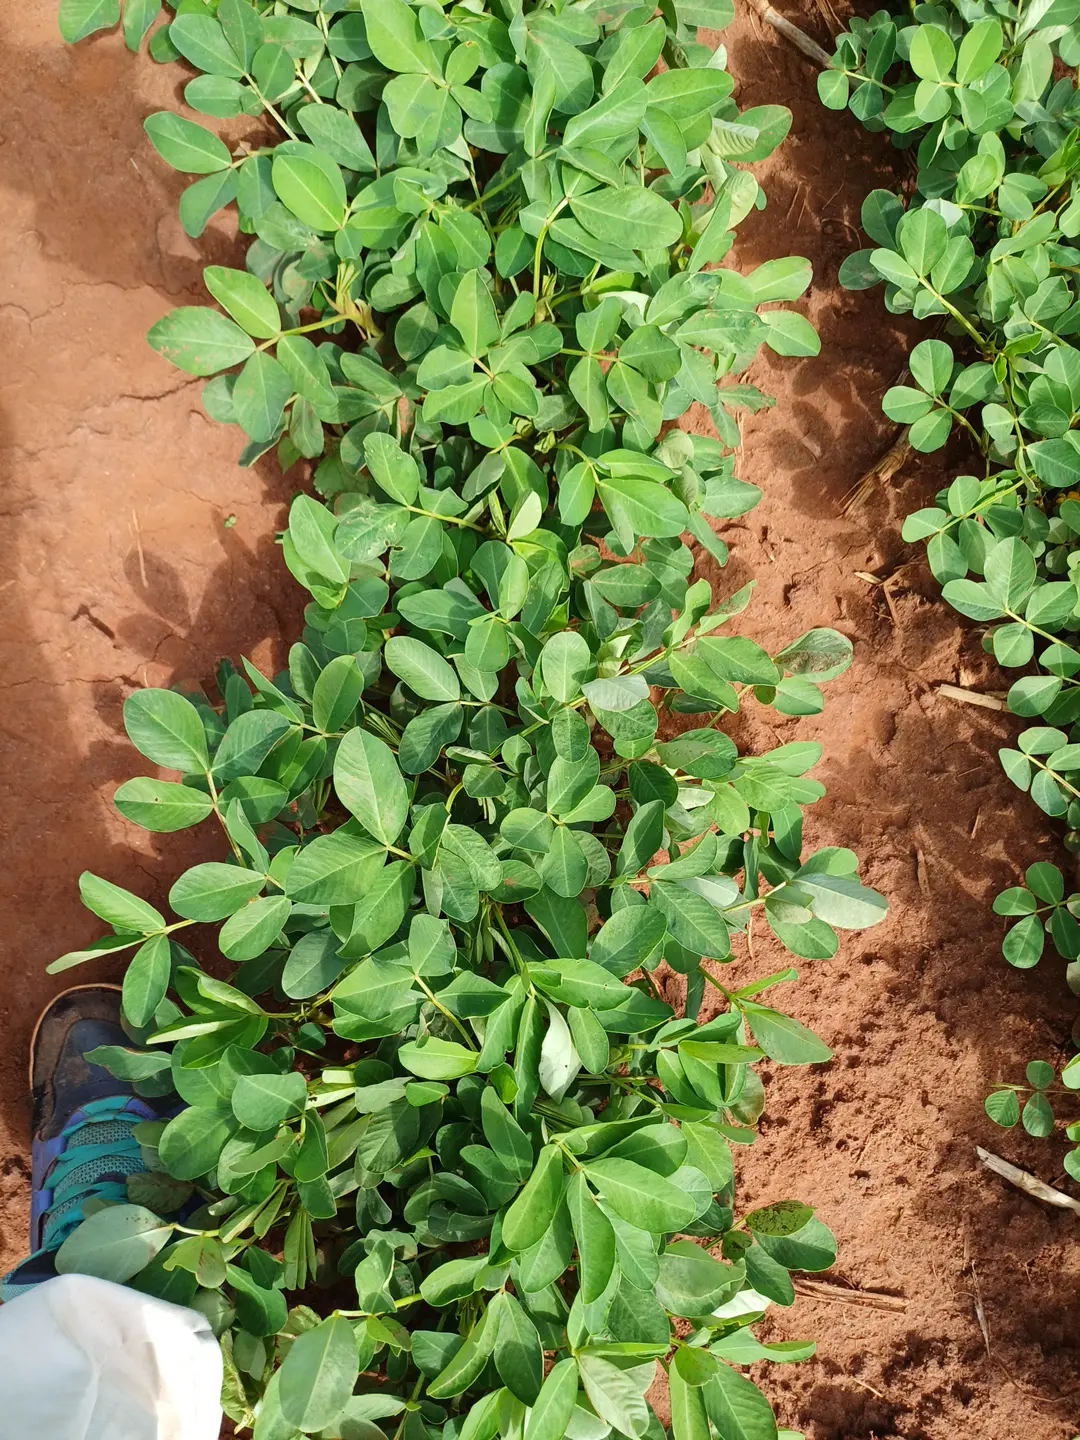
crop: groundnut
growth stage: flowering
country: Kenya
